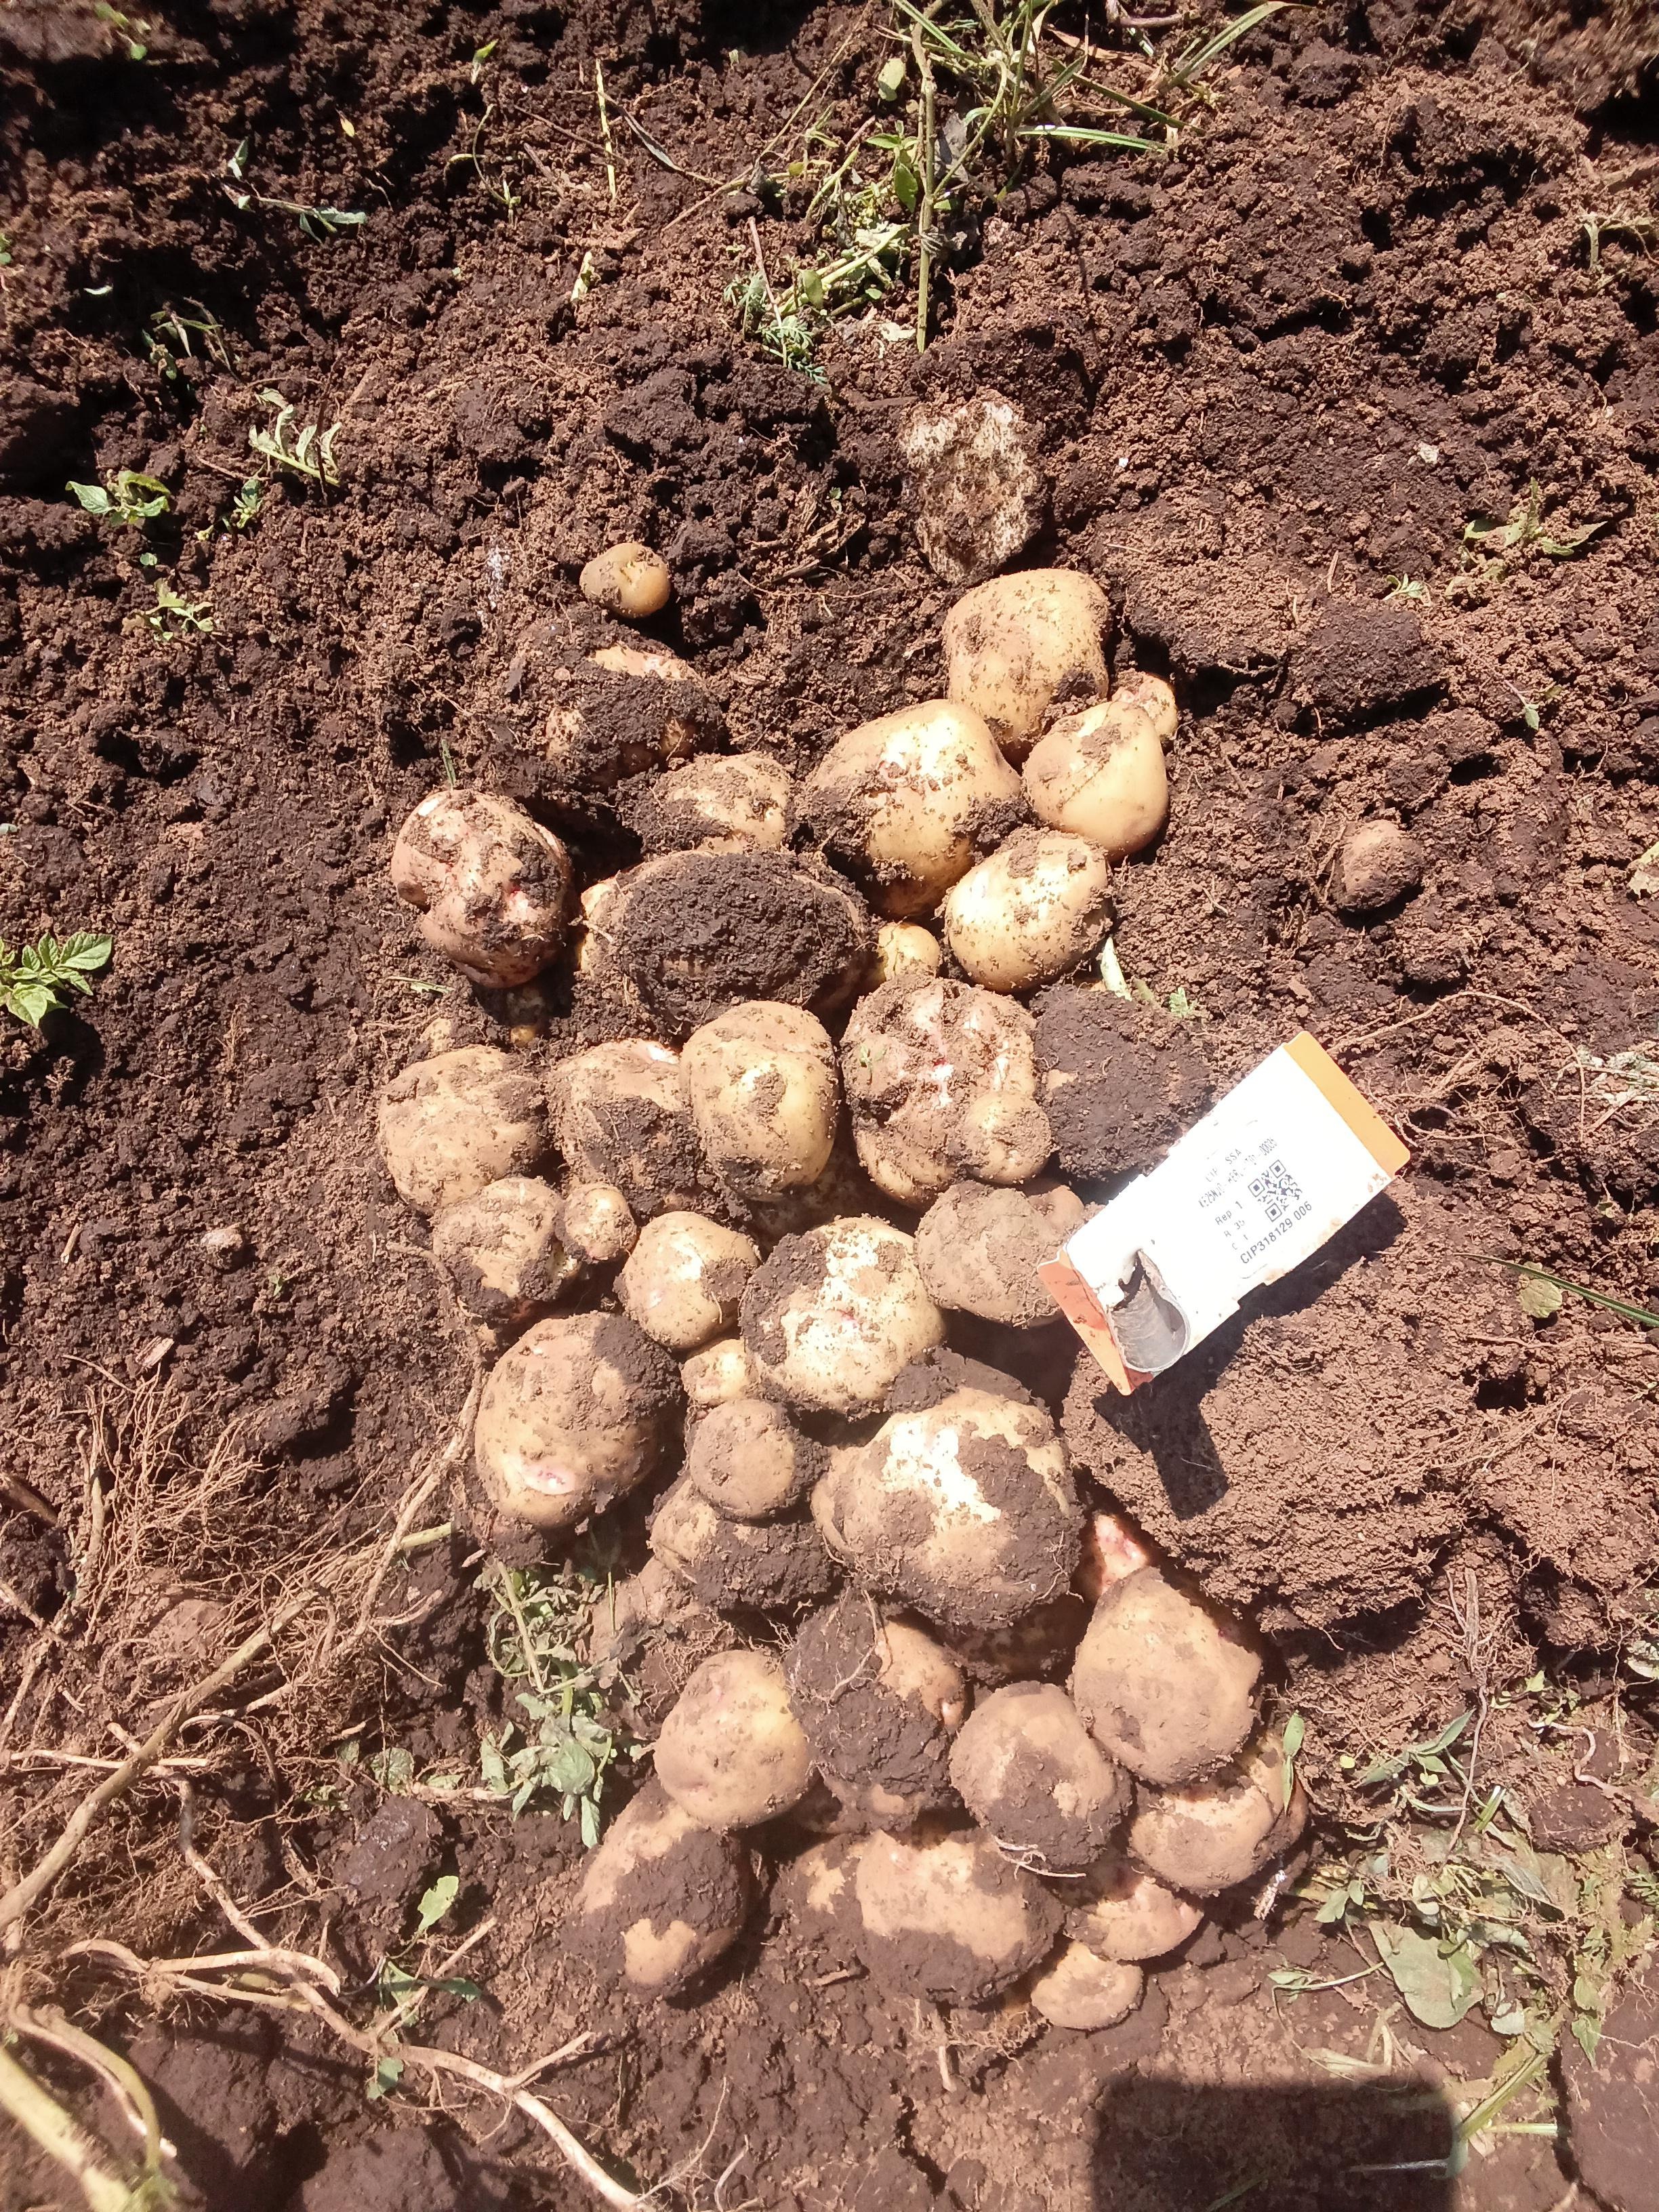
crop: potato
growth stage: harvest
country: Kenya
